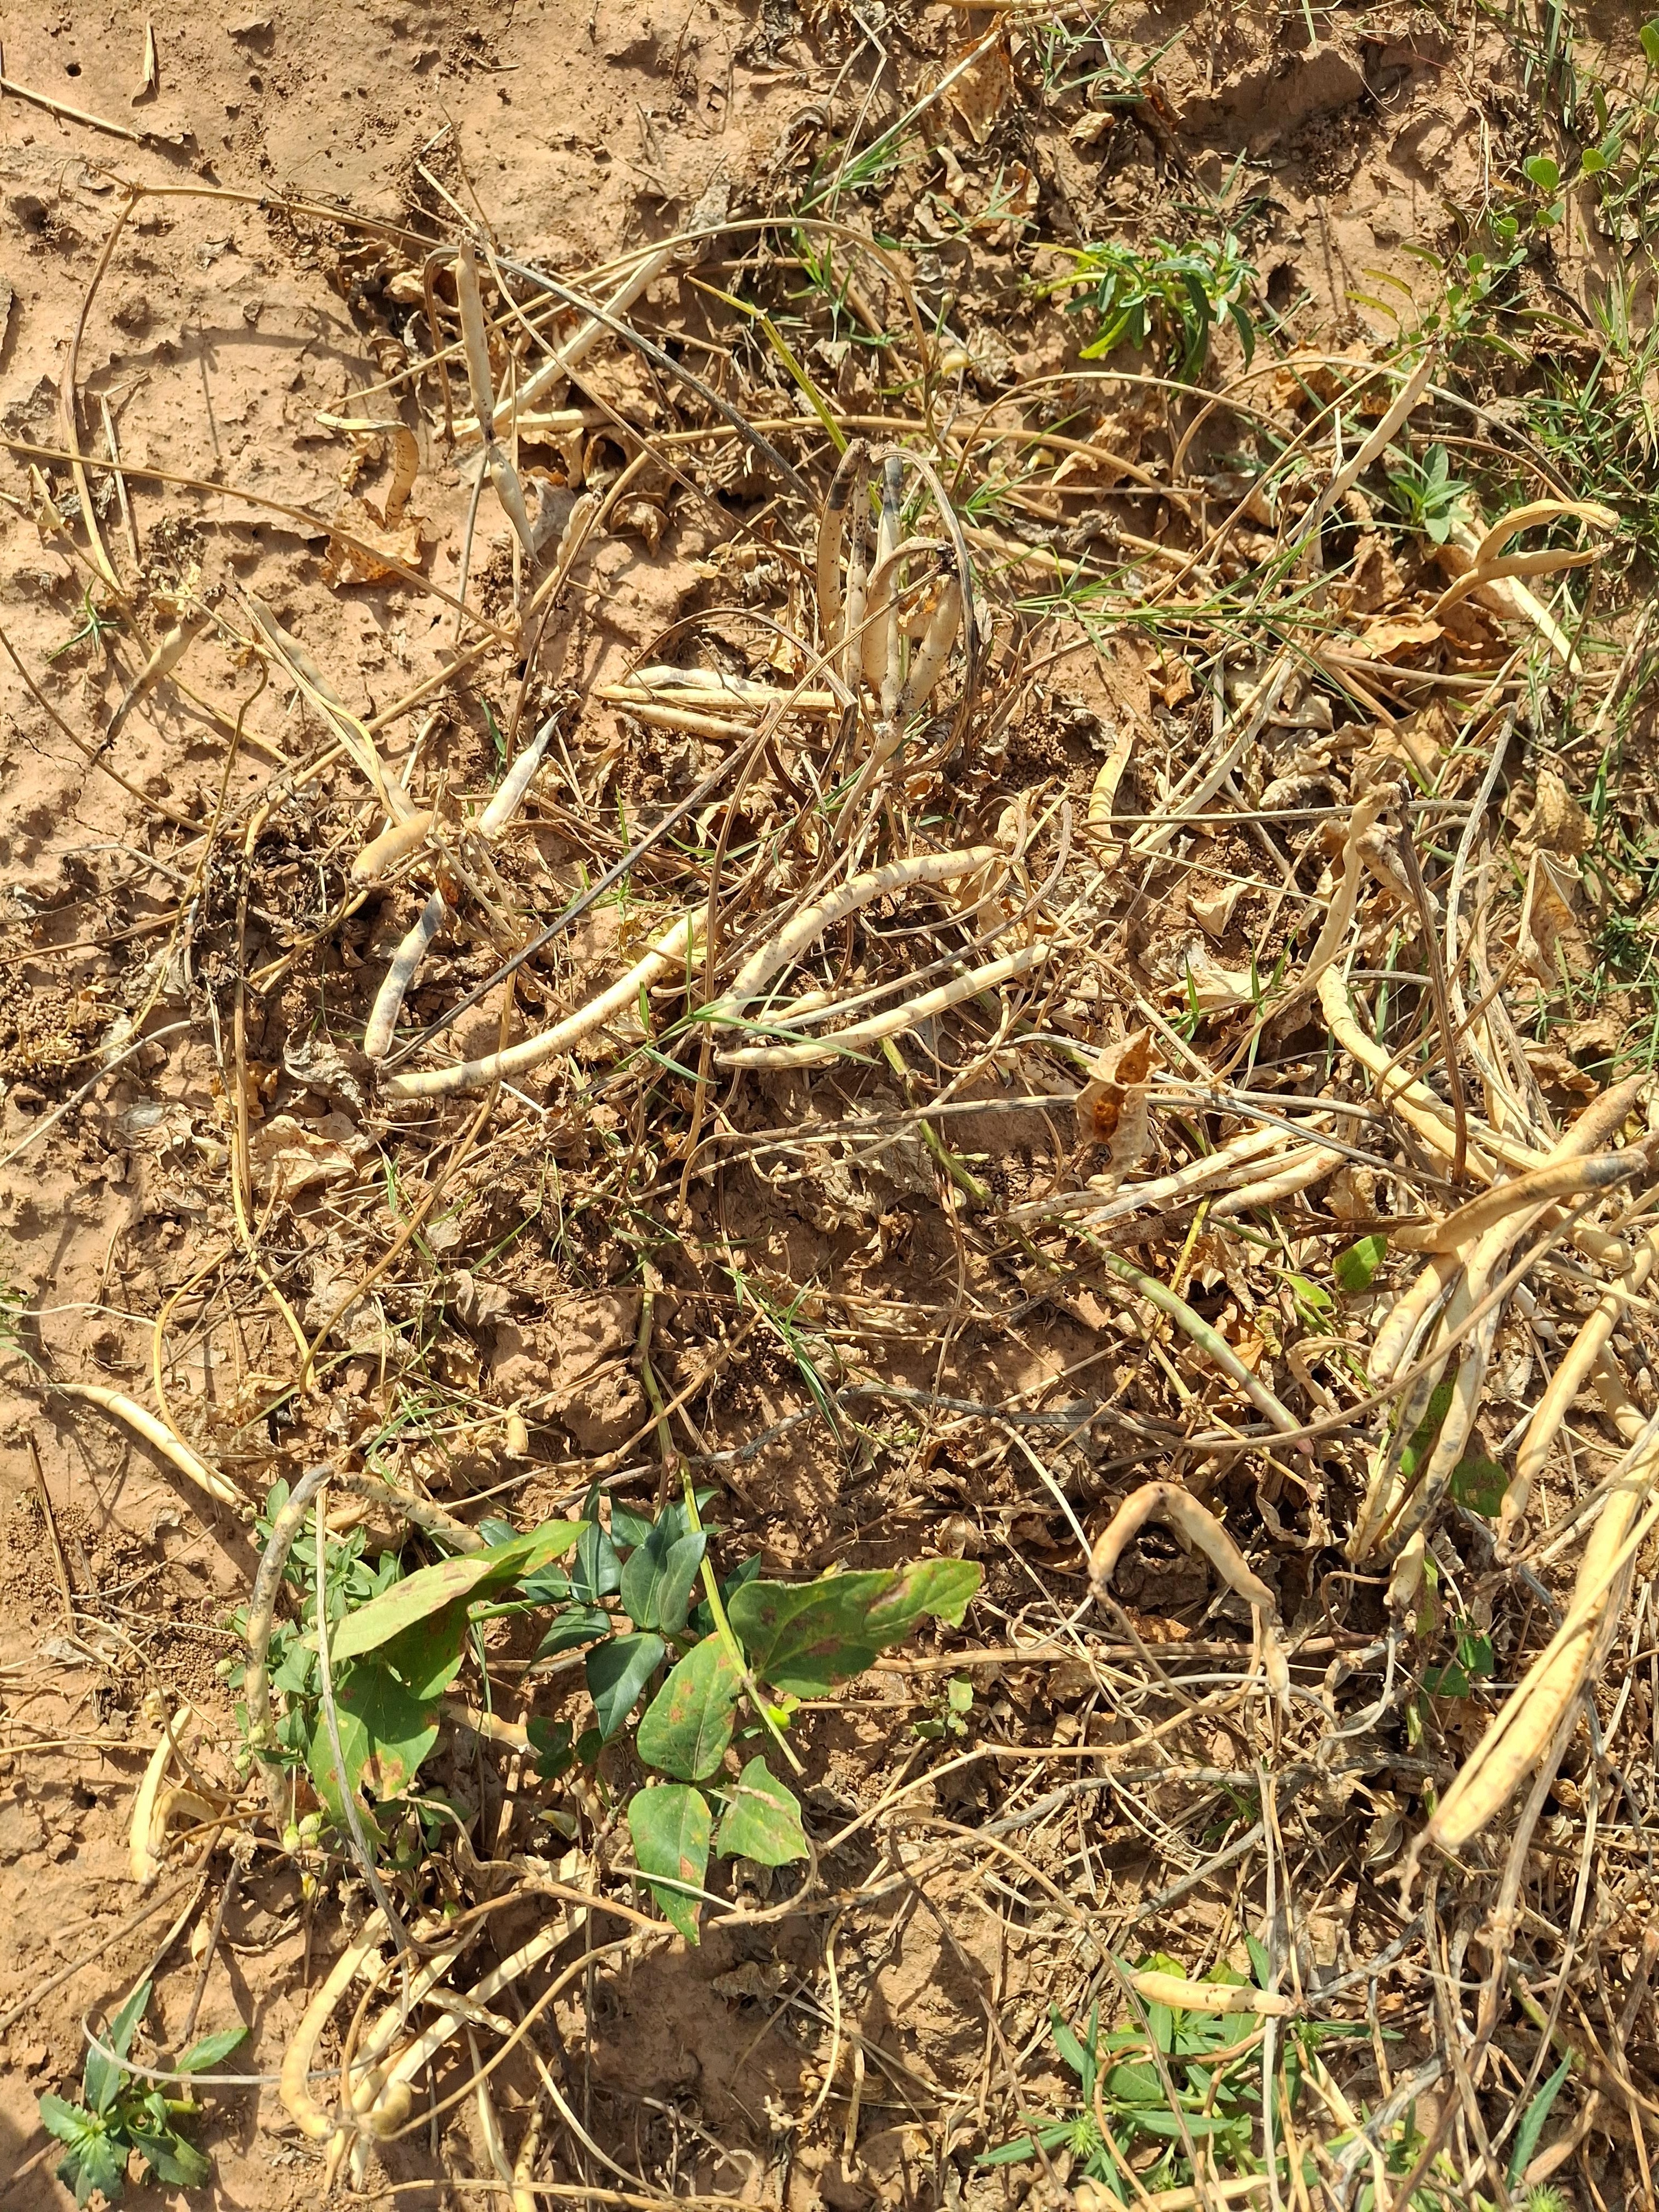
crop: cowpea
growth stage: maturity
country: Nigeria
